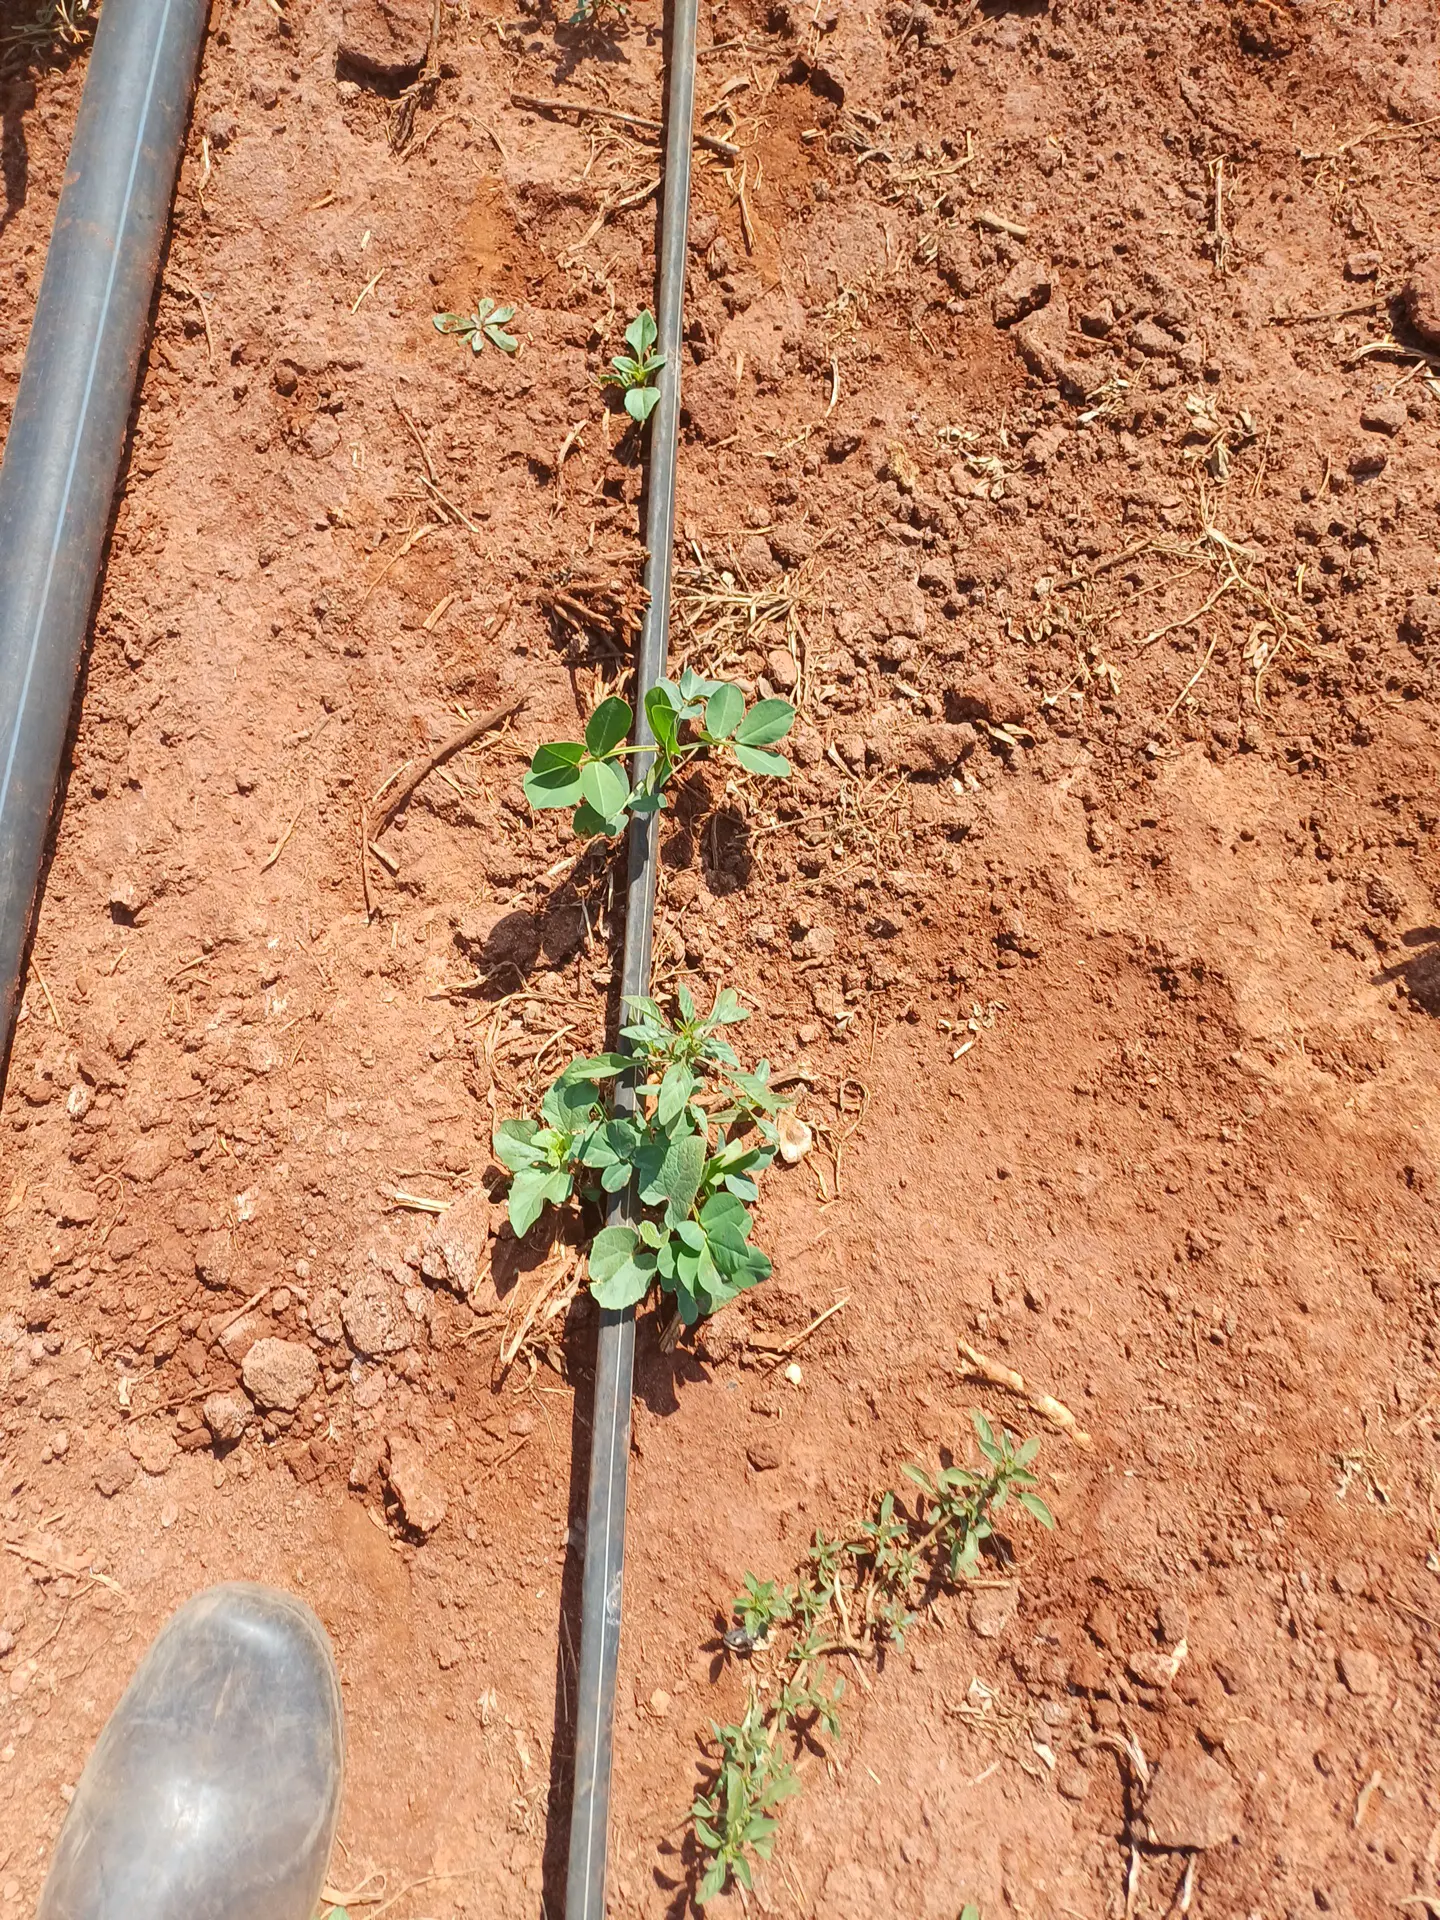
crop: groundnut
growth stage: vegetative
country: Kenya
